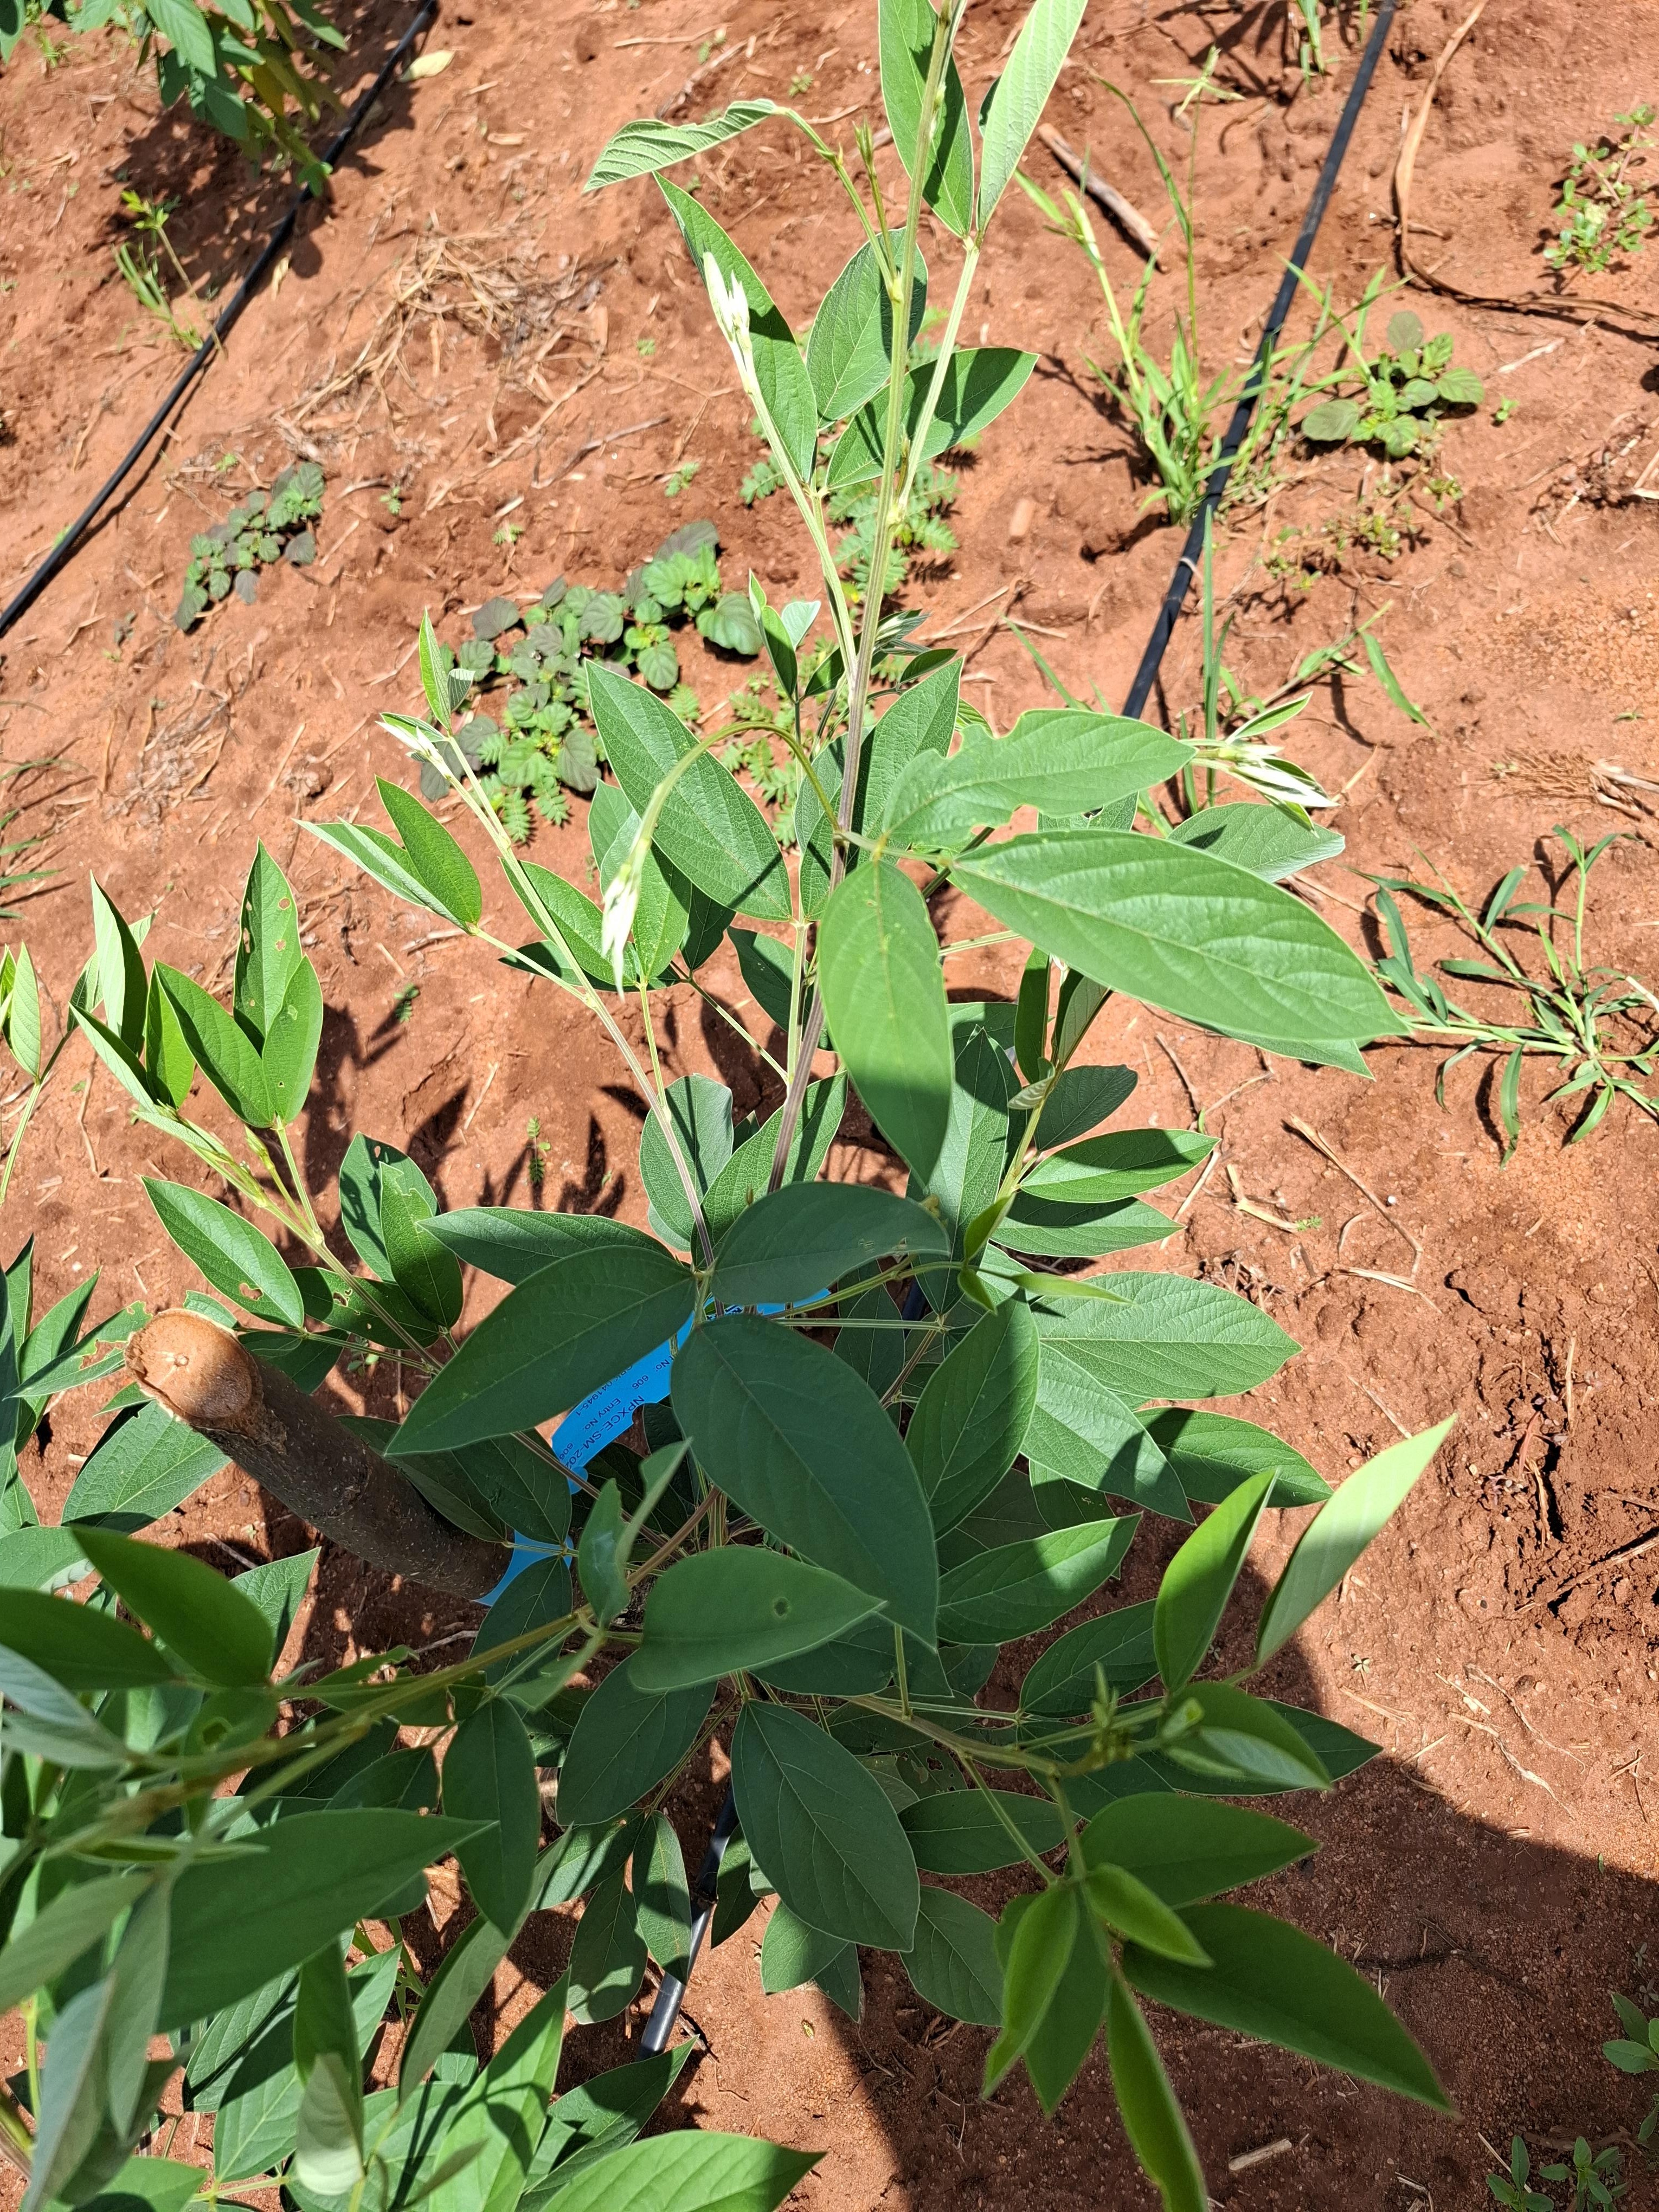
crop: pigeonpea
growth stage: flowering
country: Kenya
